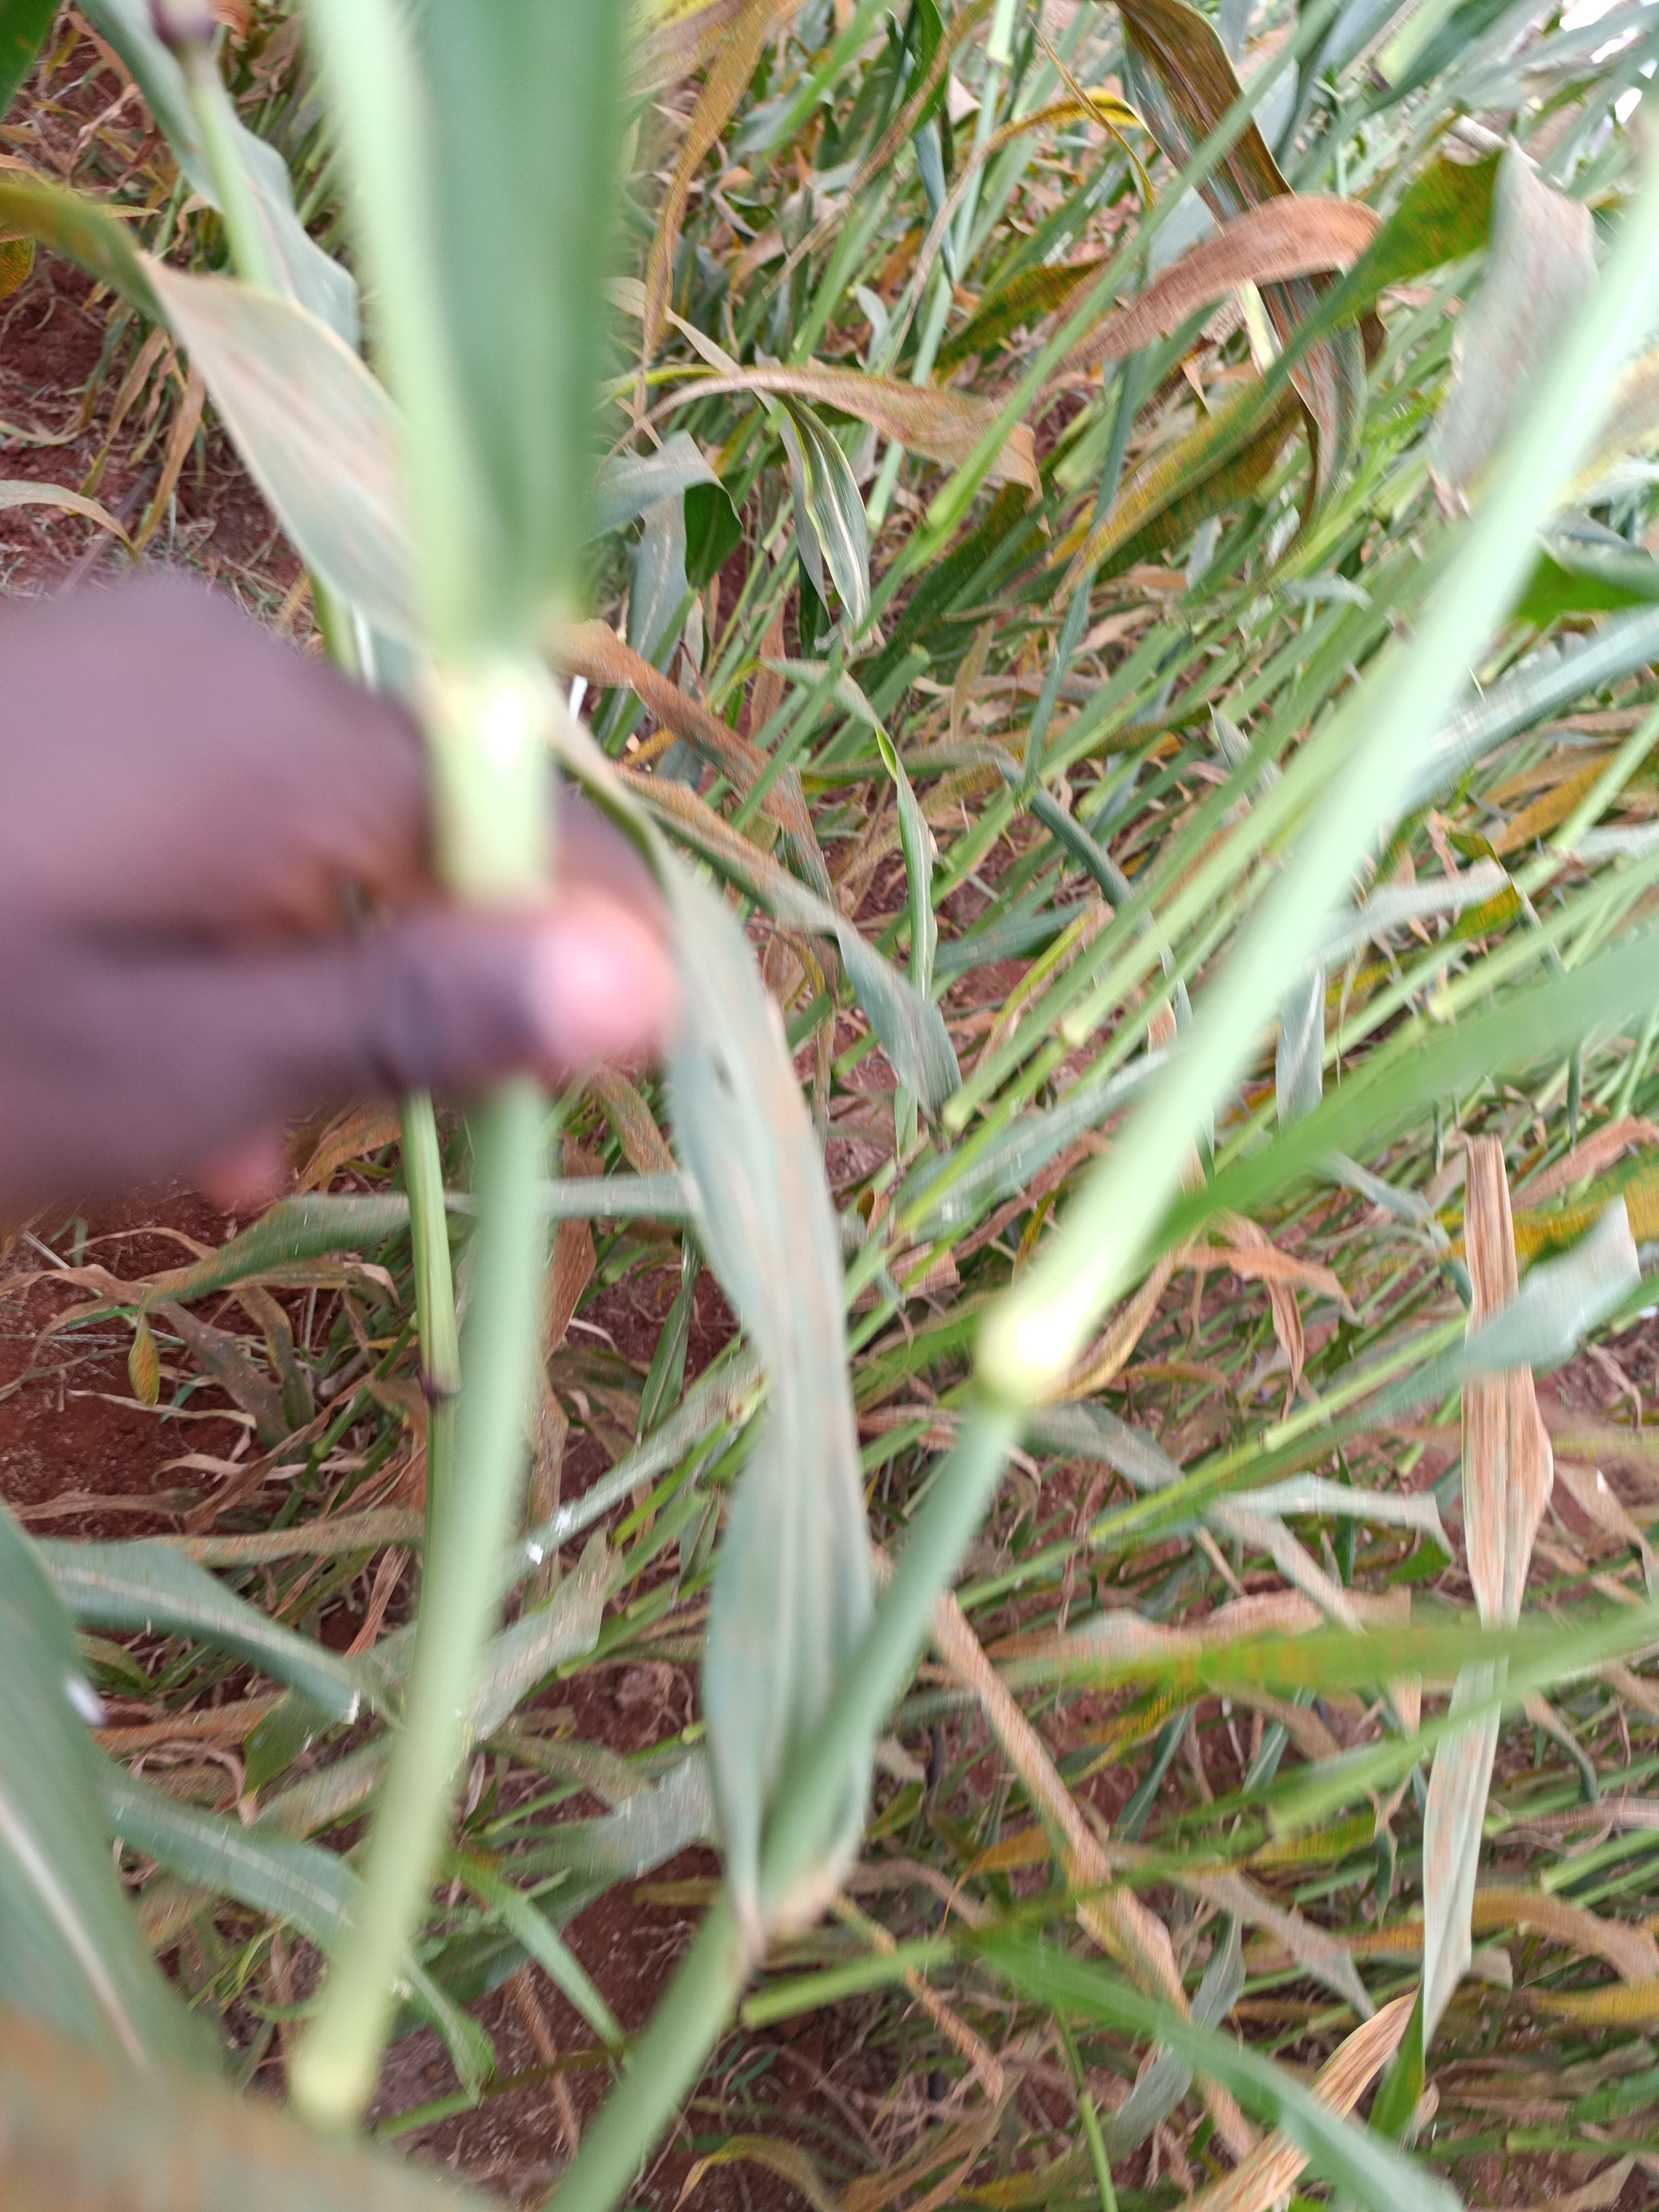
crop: pearl millet
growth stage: filling grain
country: Kenya
